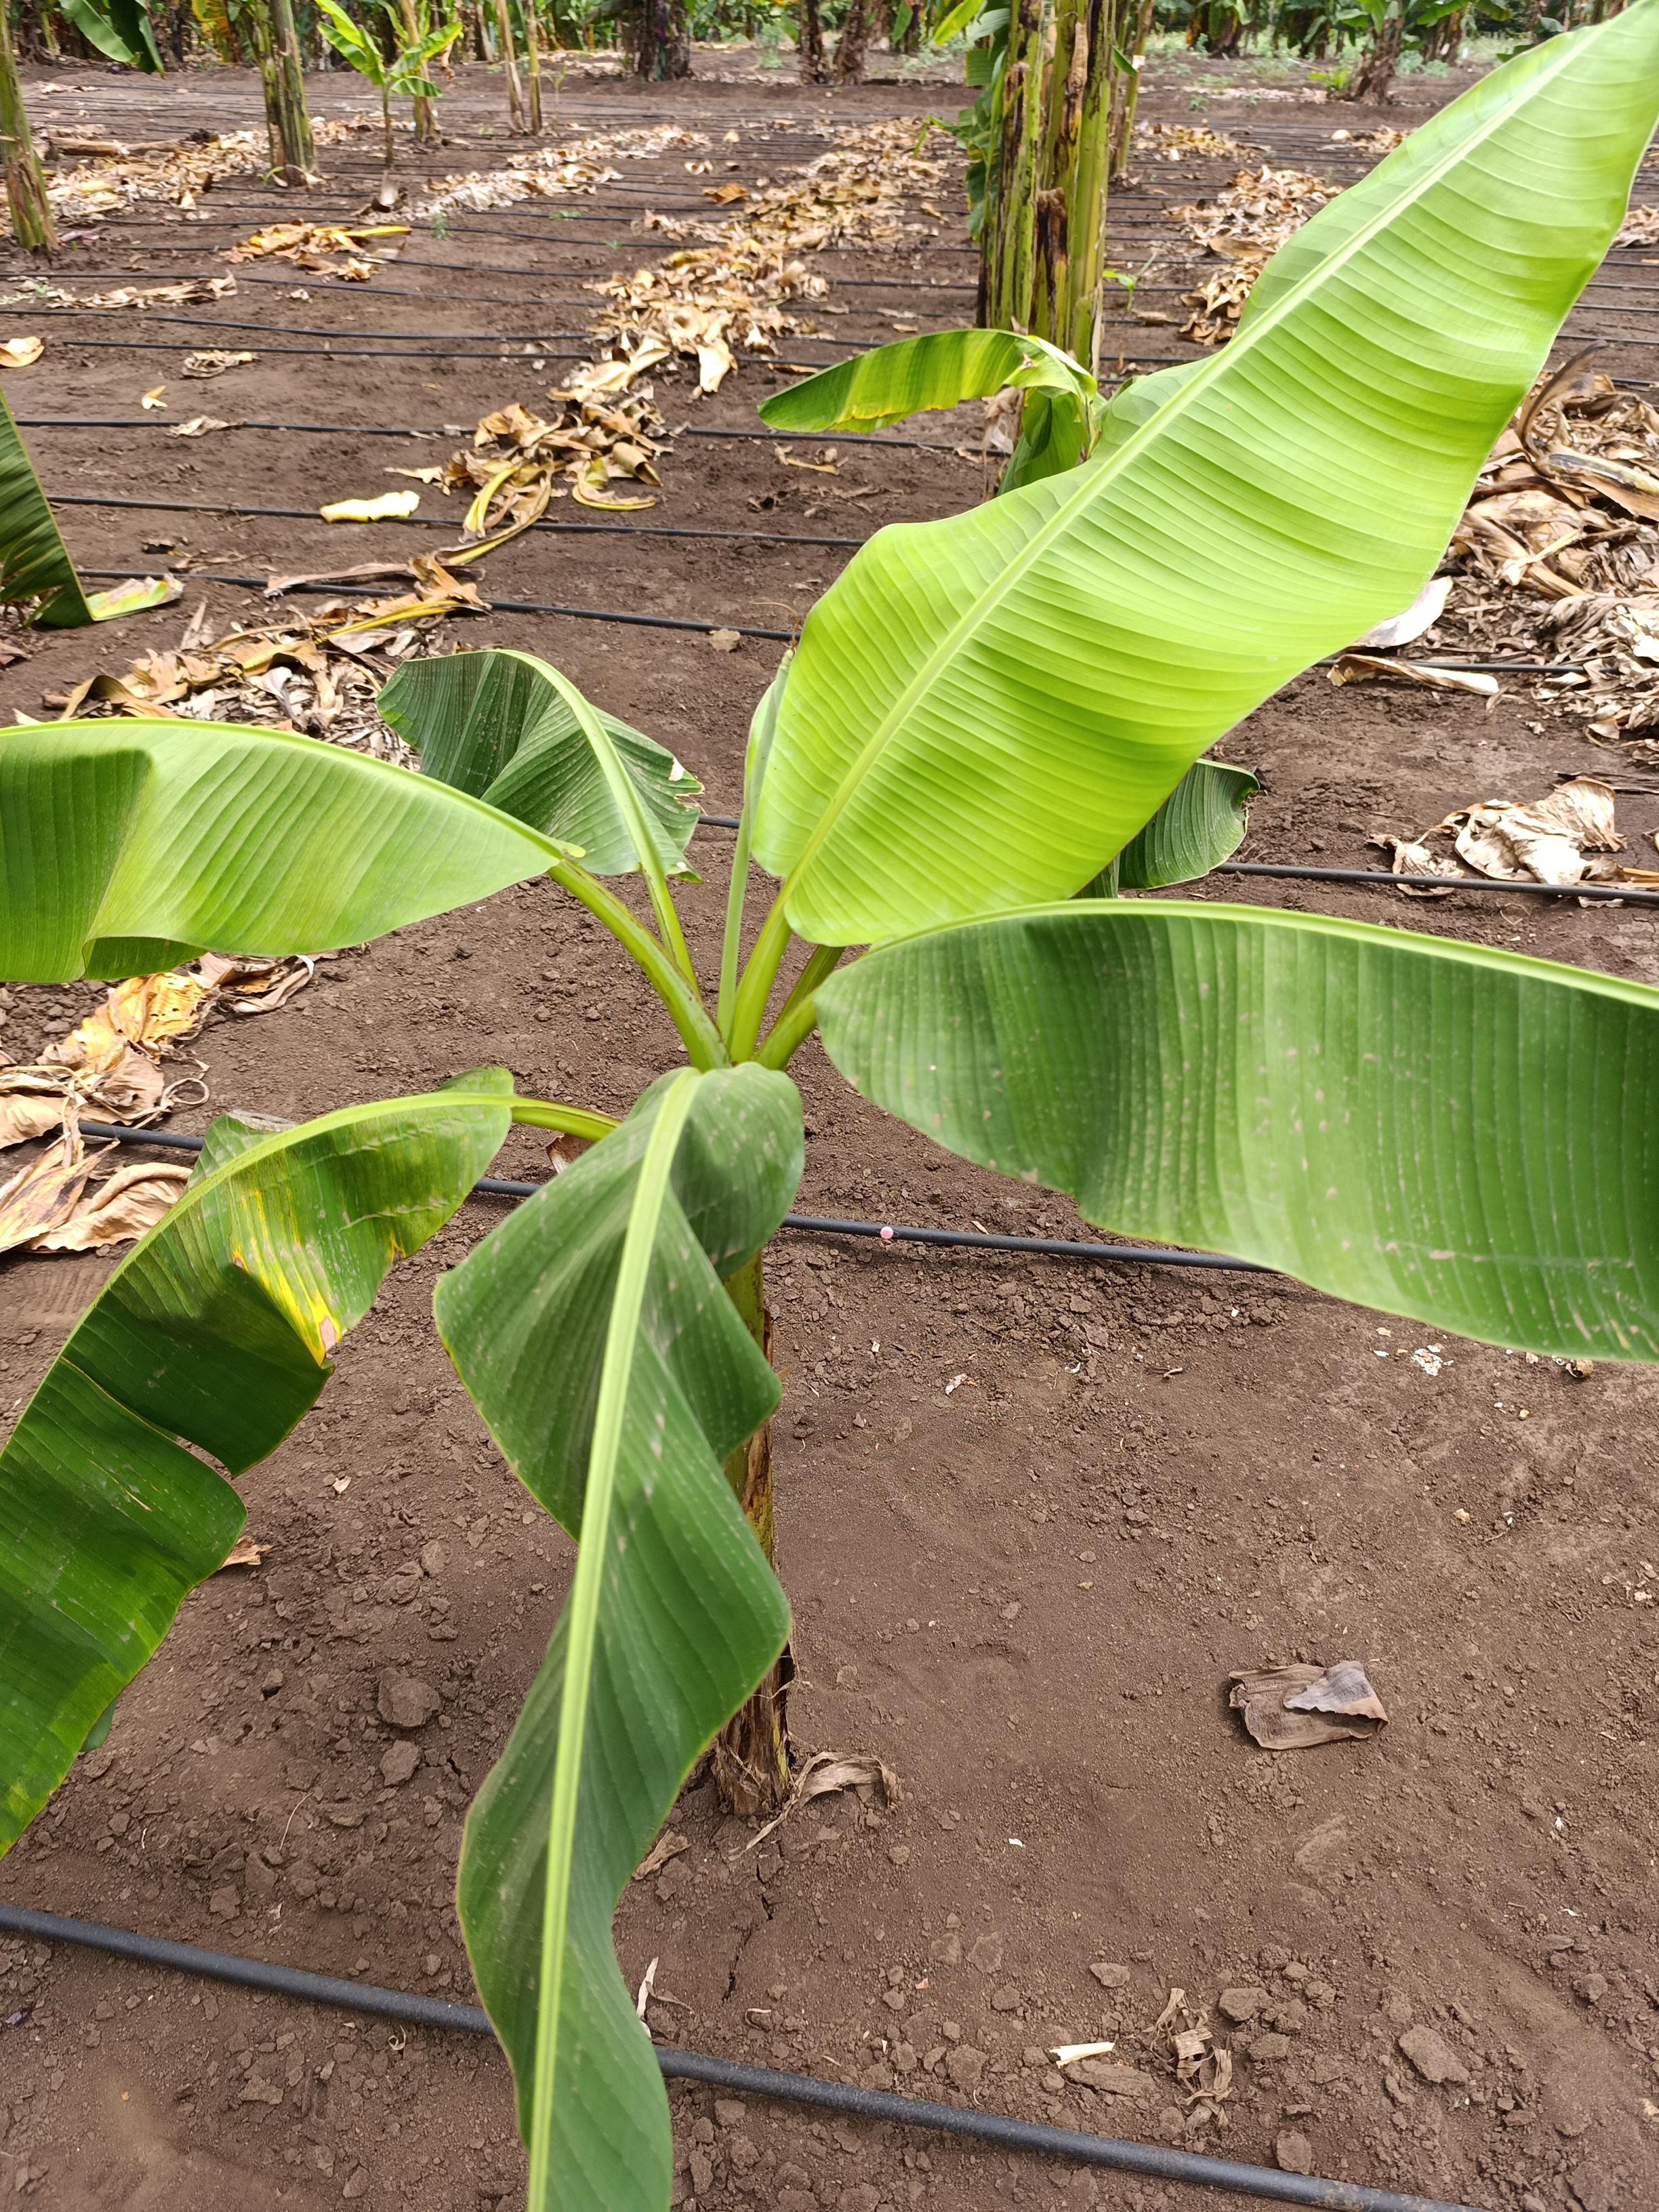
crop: banana
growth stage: vegetative
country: Tanzania
